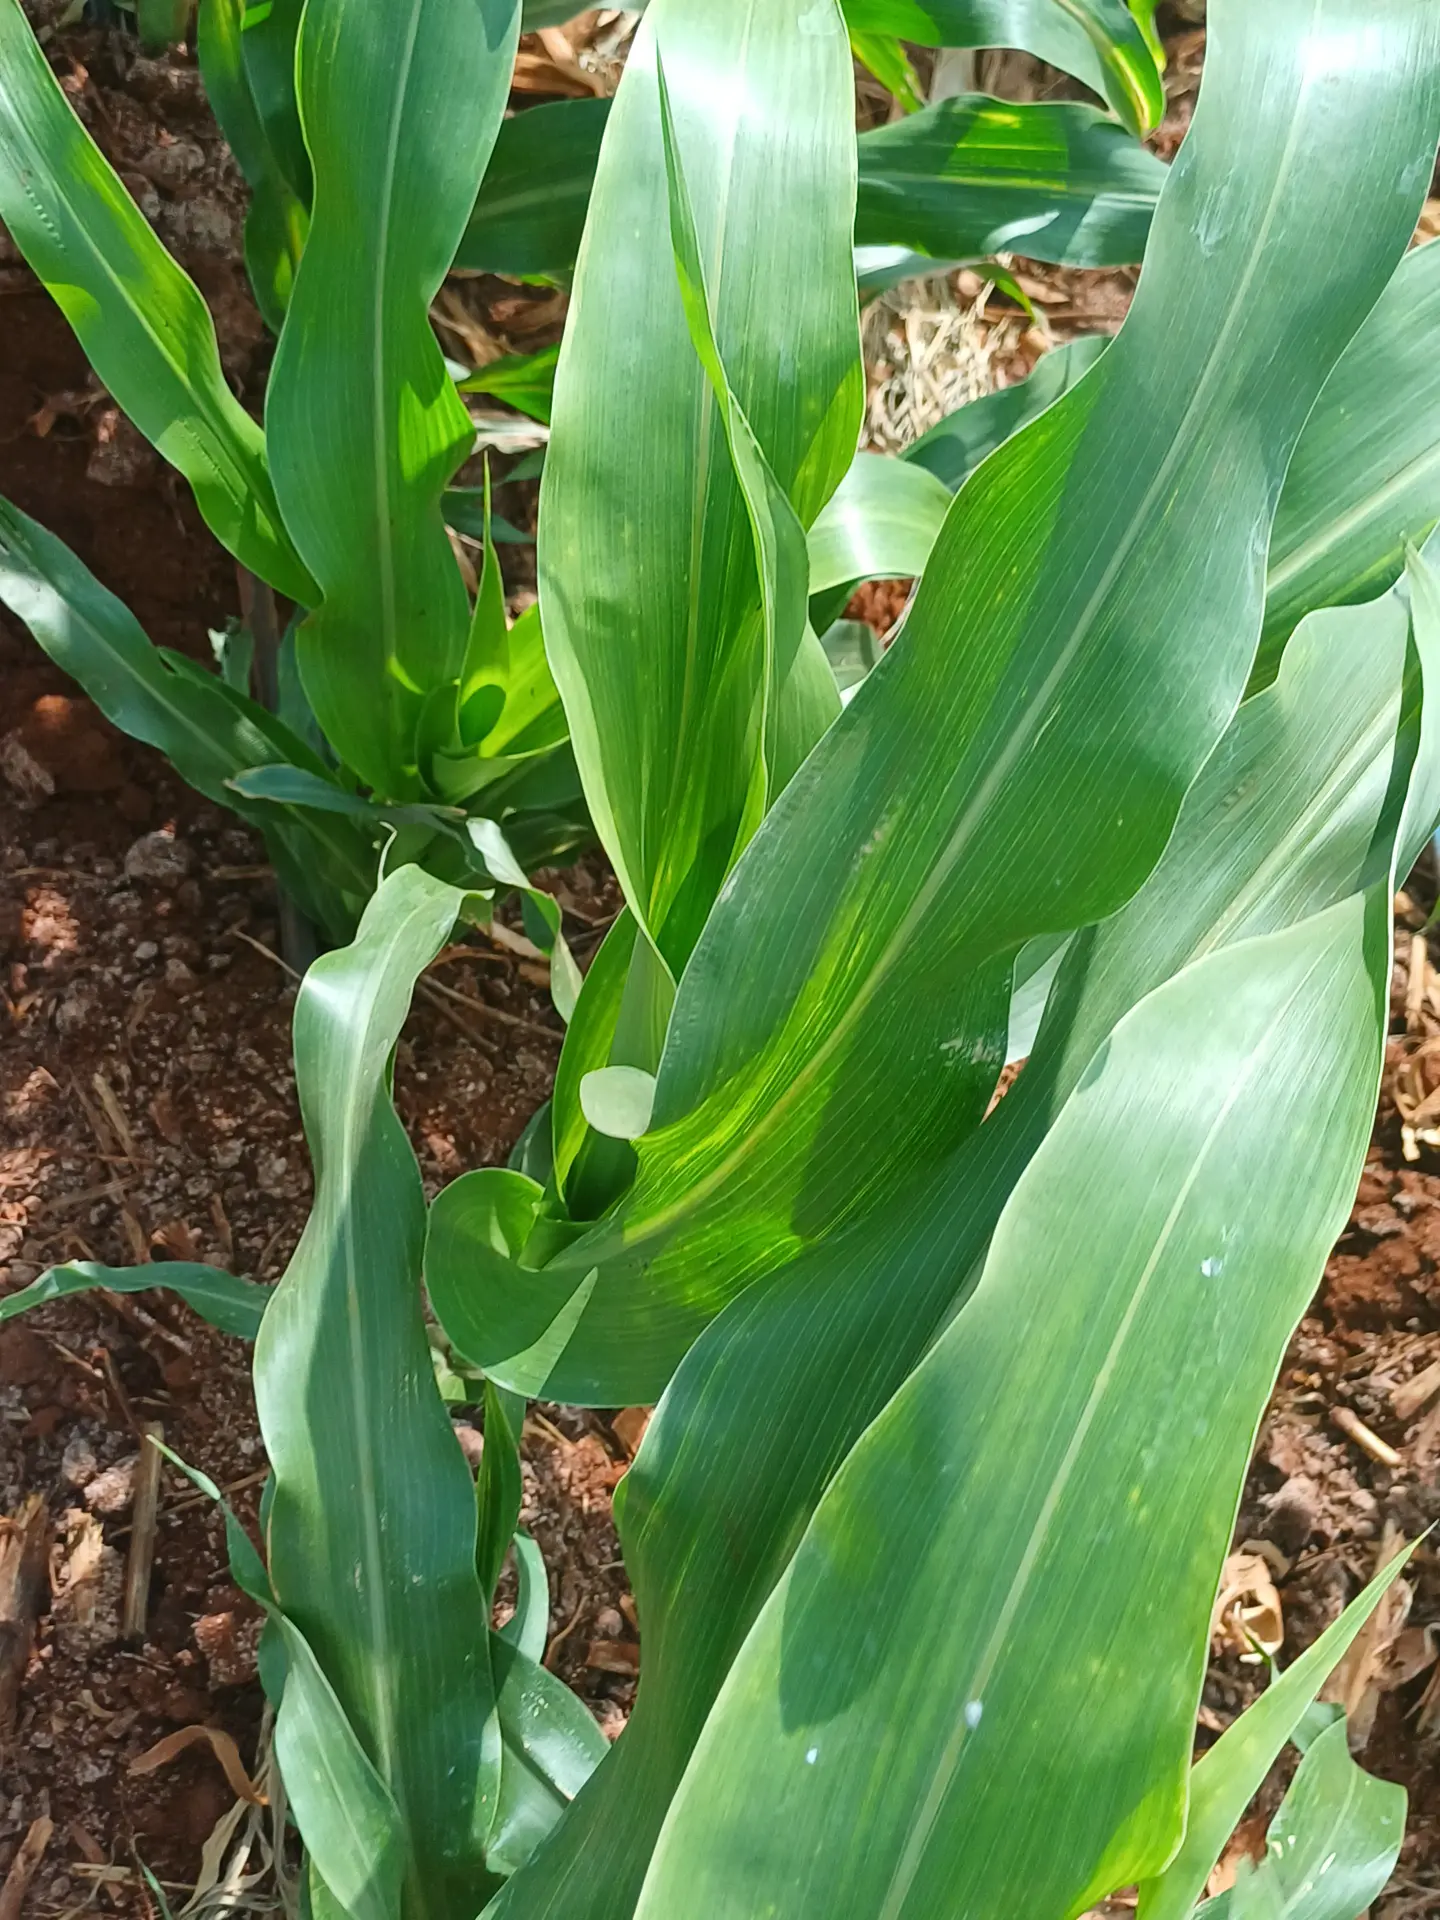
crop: sorghum
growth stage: vegetative
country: Kenya
